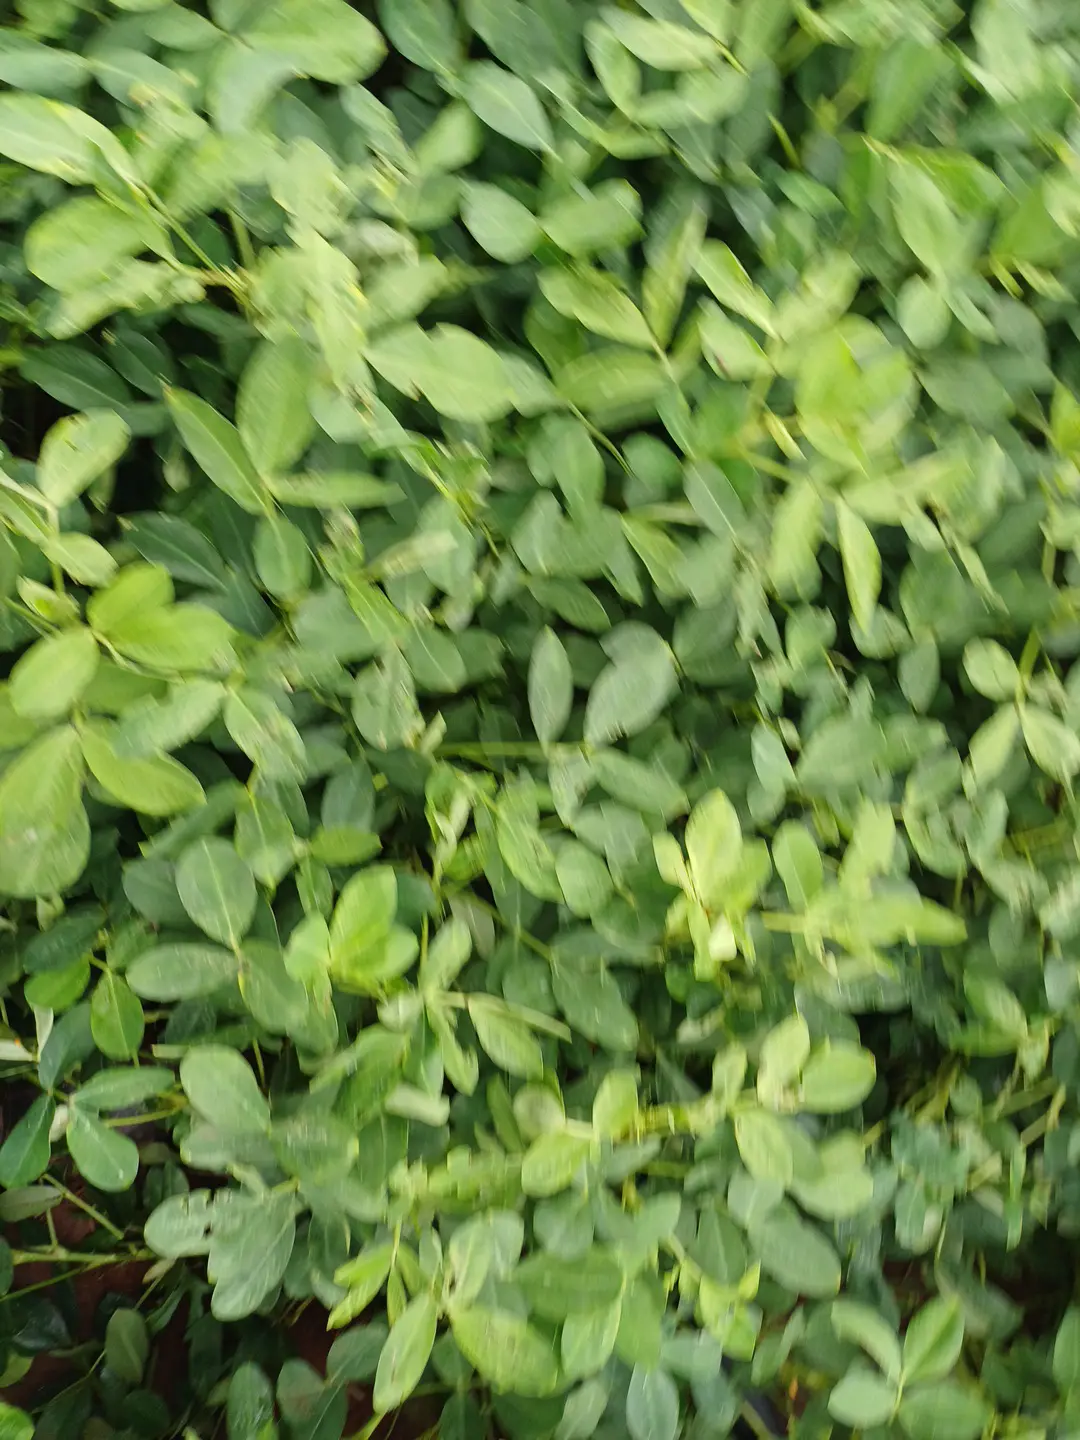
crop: groundnut
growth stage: pegging
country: Kenya
